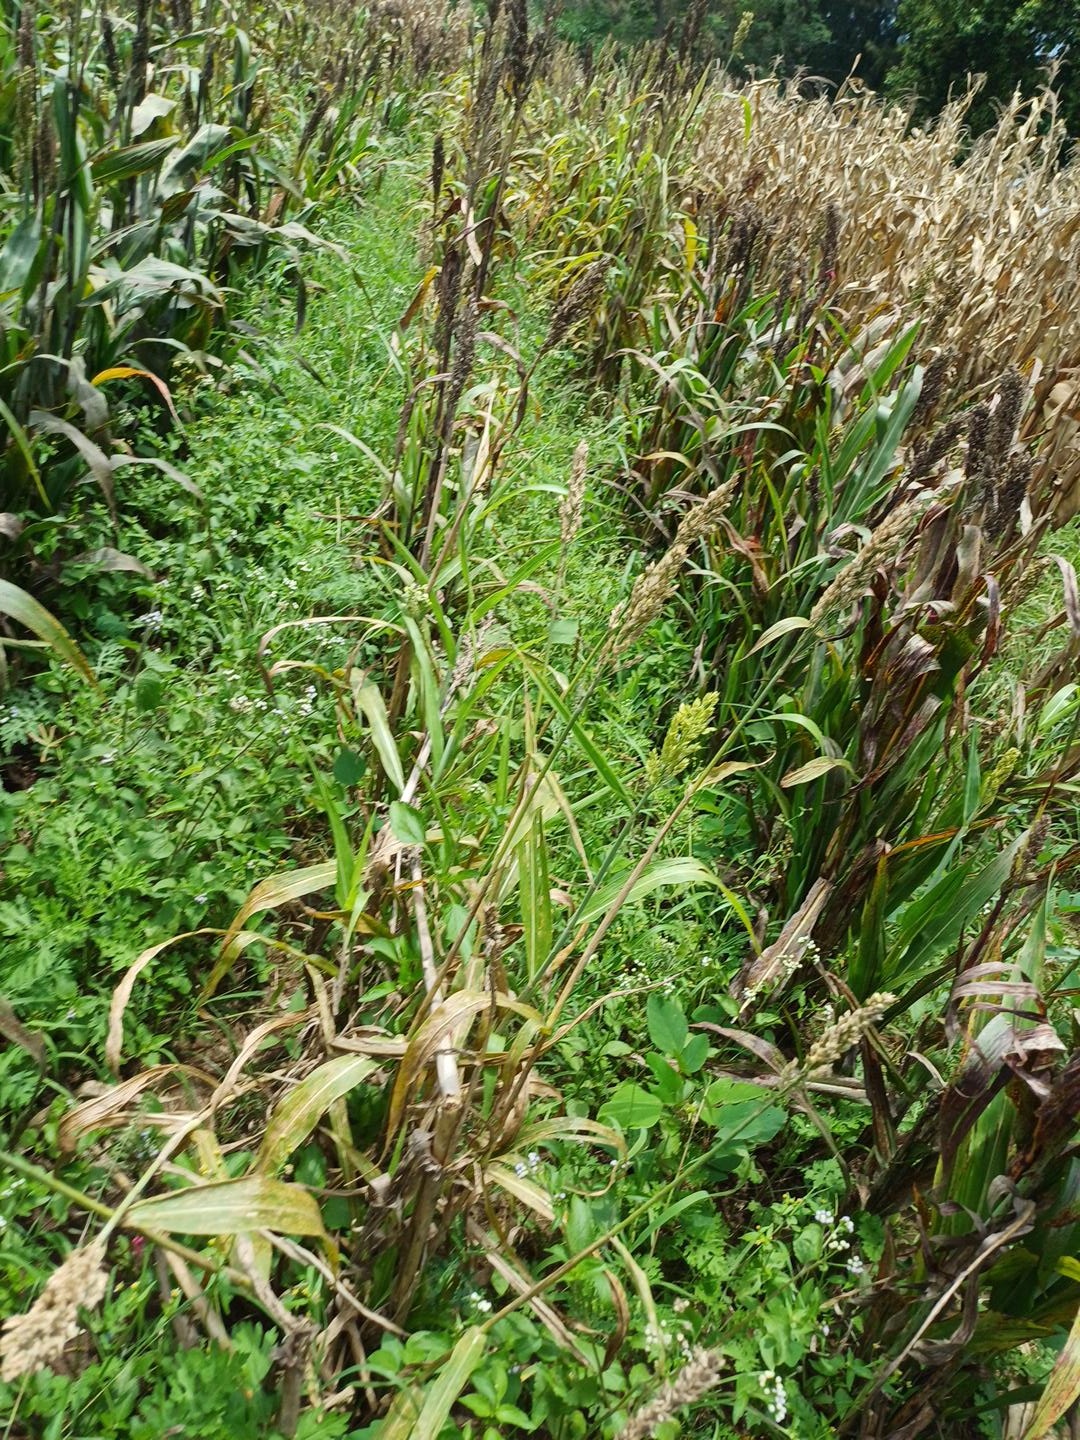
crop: sorghum
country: Kenya
